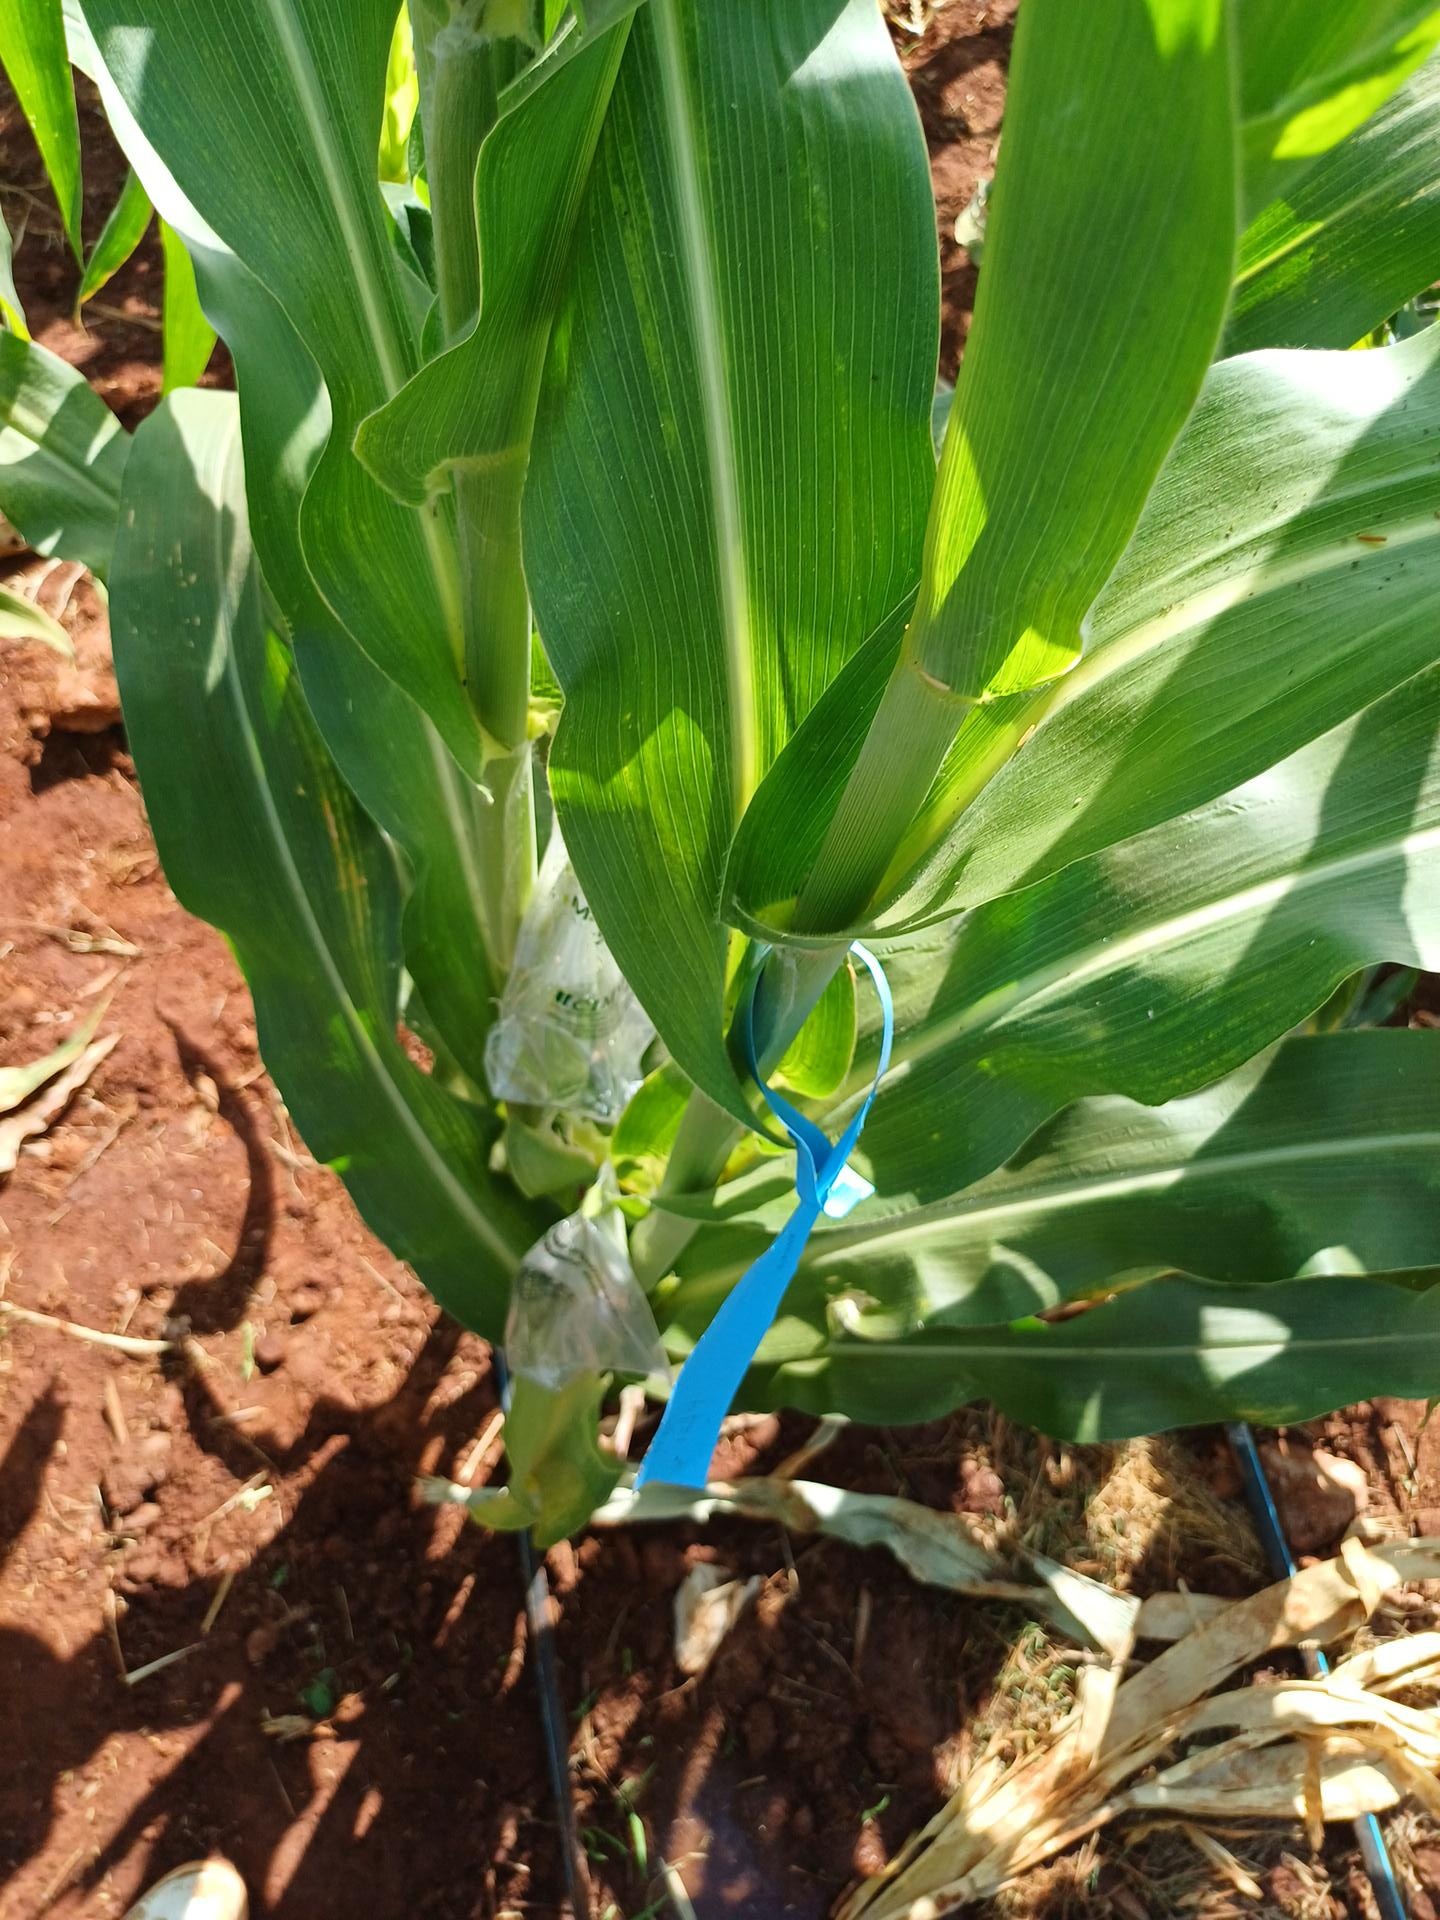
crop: maize
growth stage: flowering
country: Kenya
